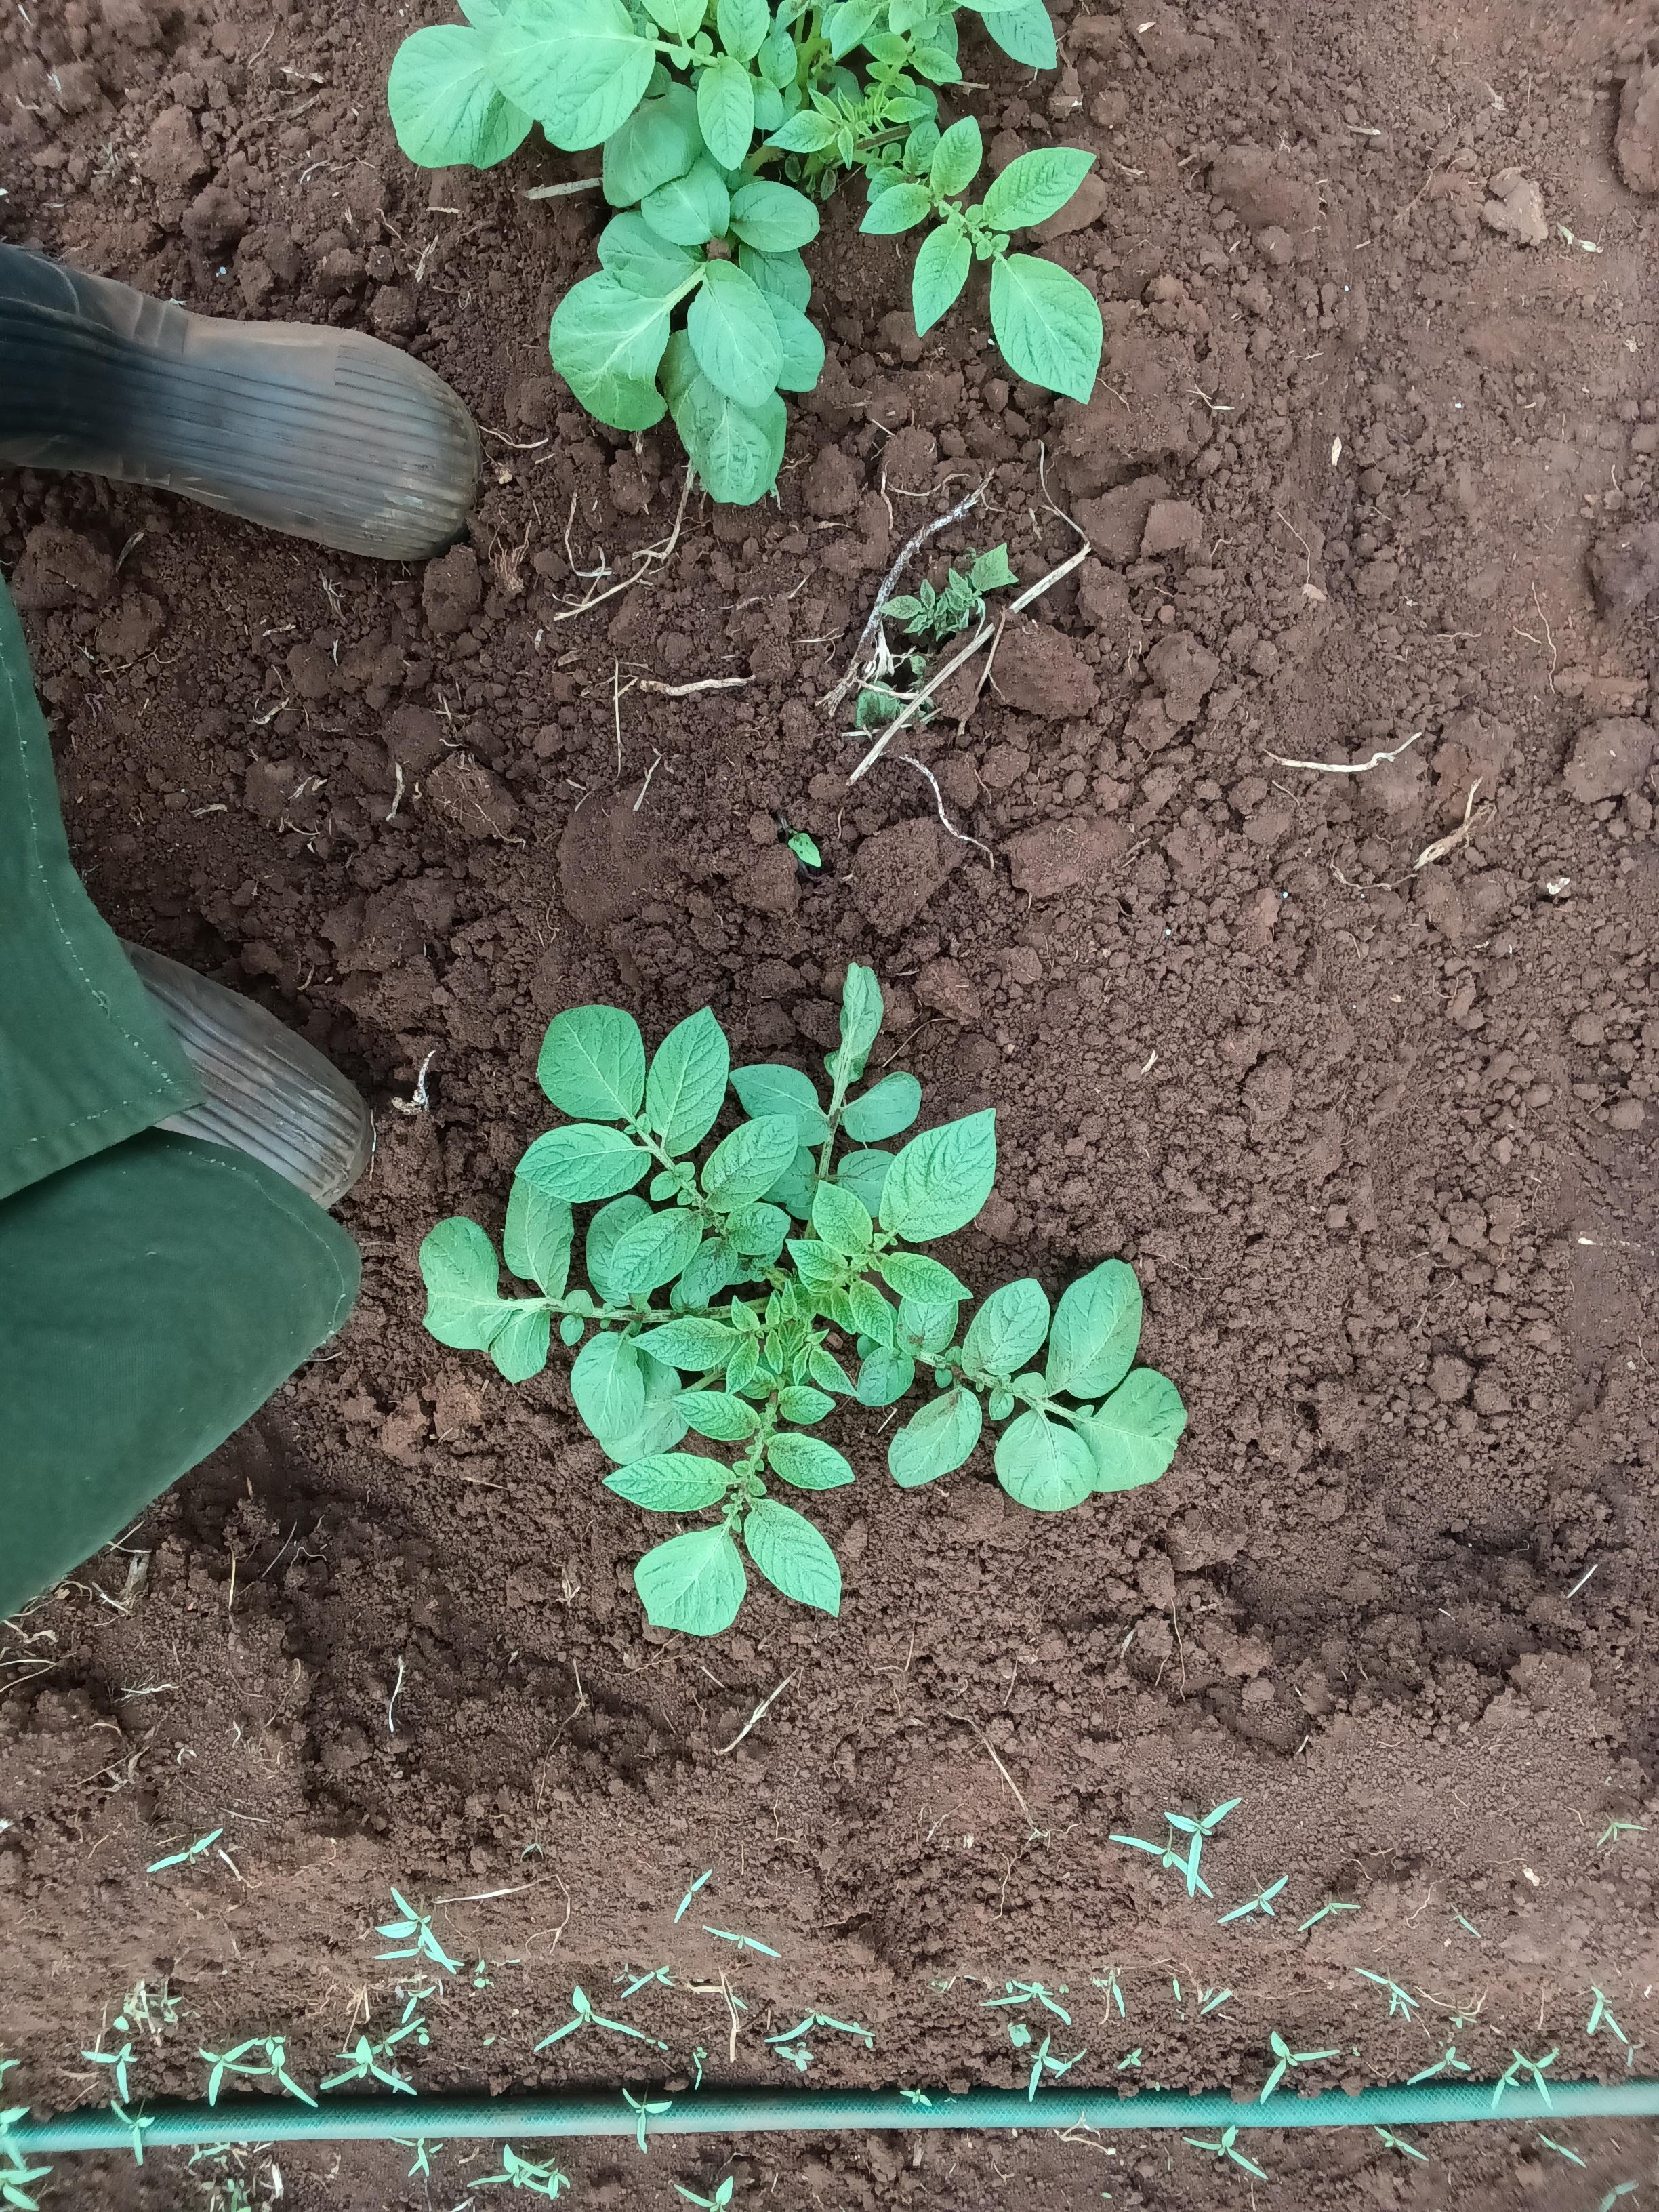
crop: potato
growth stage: emergence
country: Kenya
